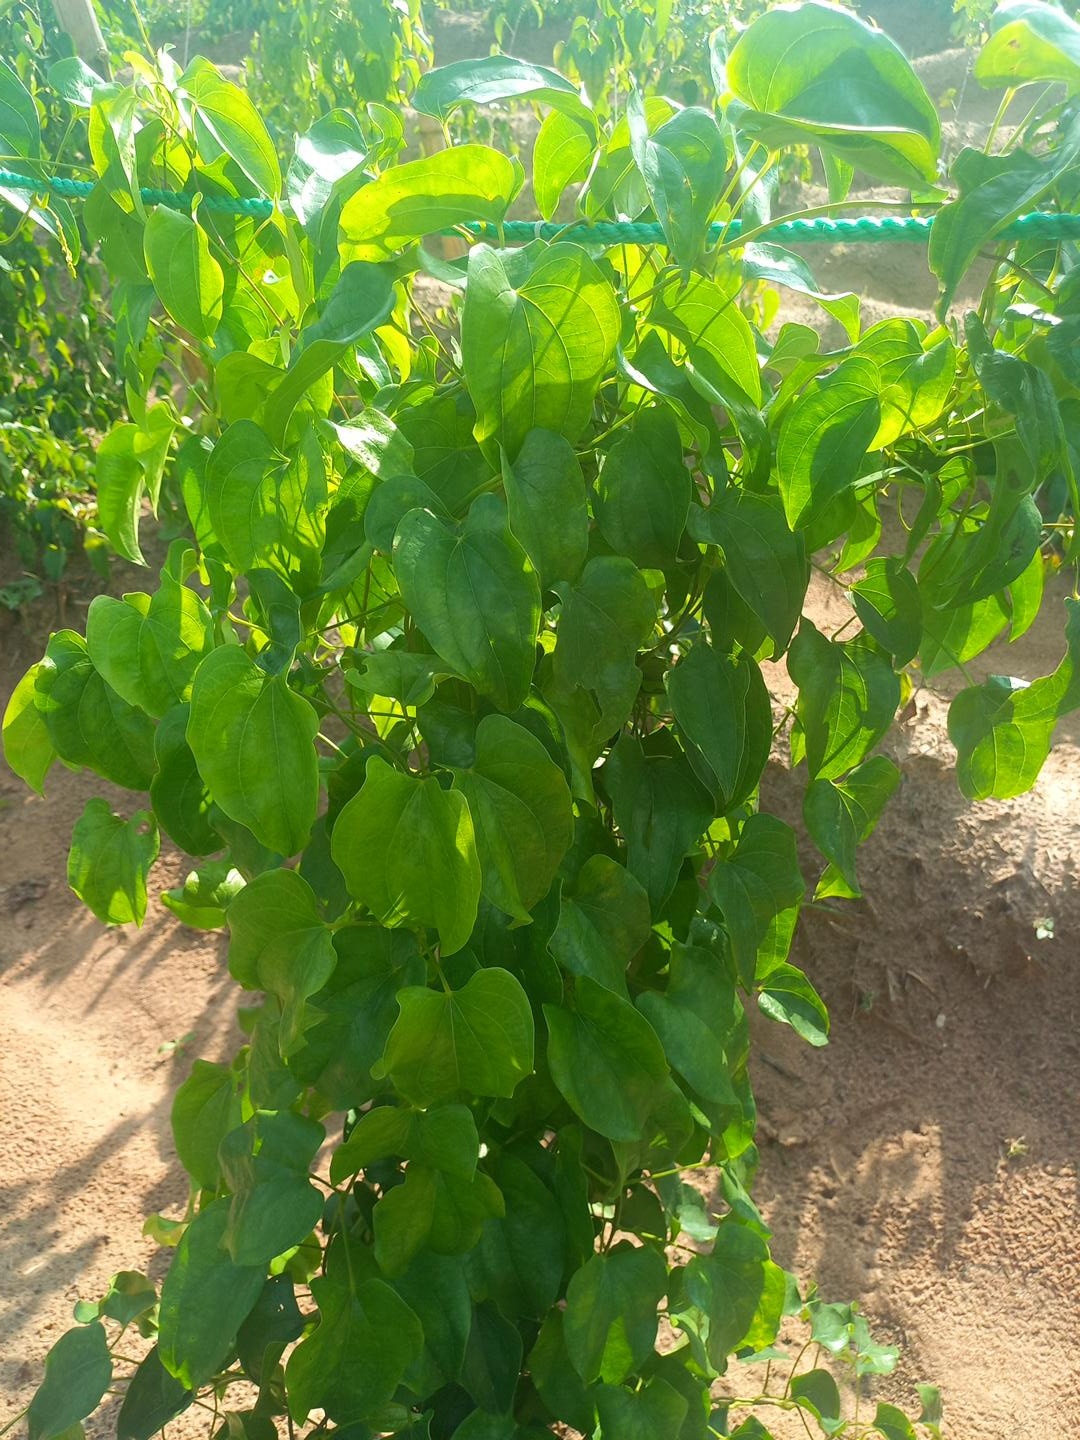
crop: yam
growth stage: vegetative
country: Nigeria
